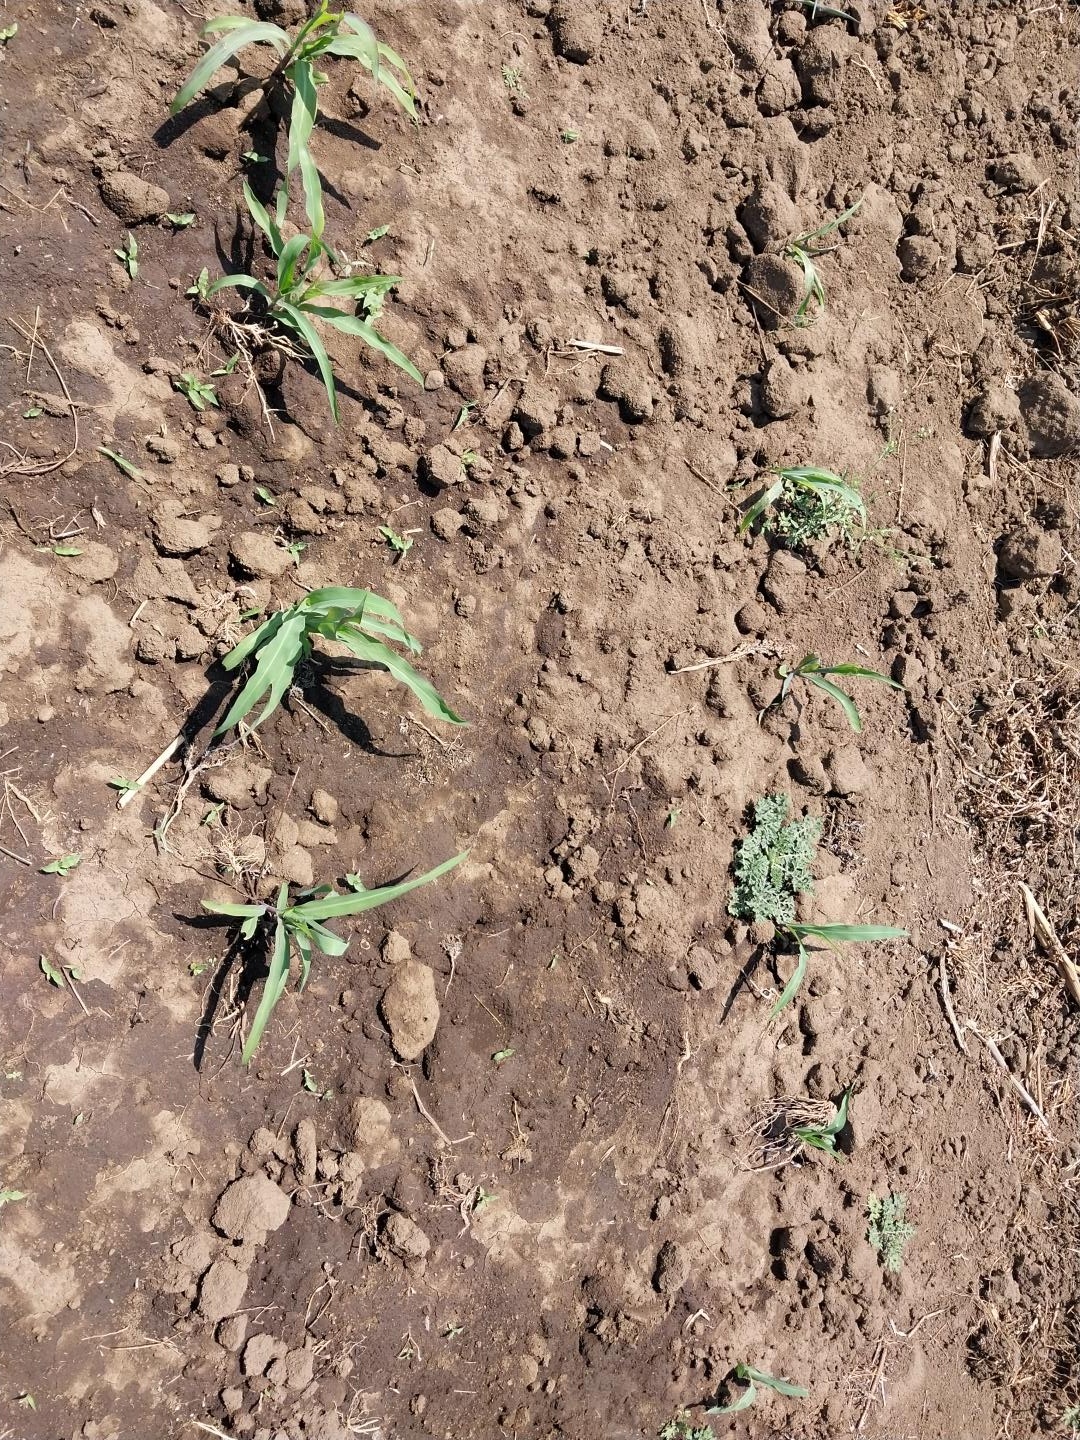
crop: maize
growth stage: emergence
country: Tanzania
